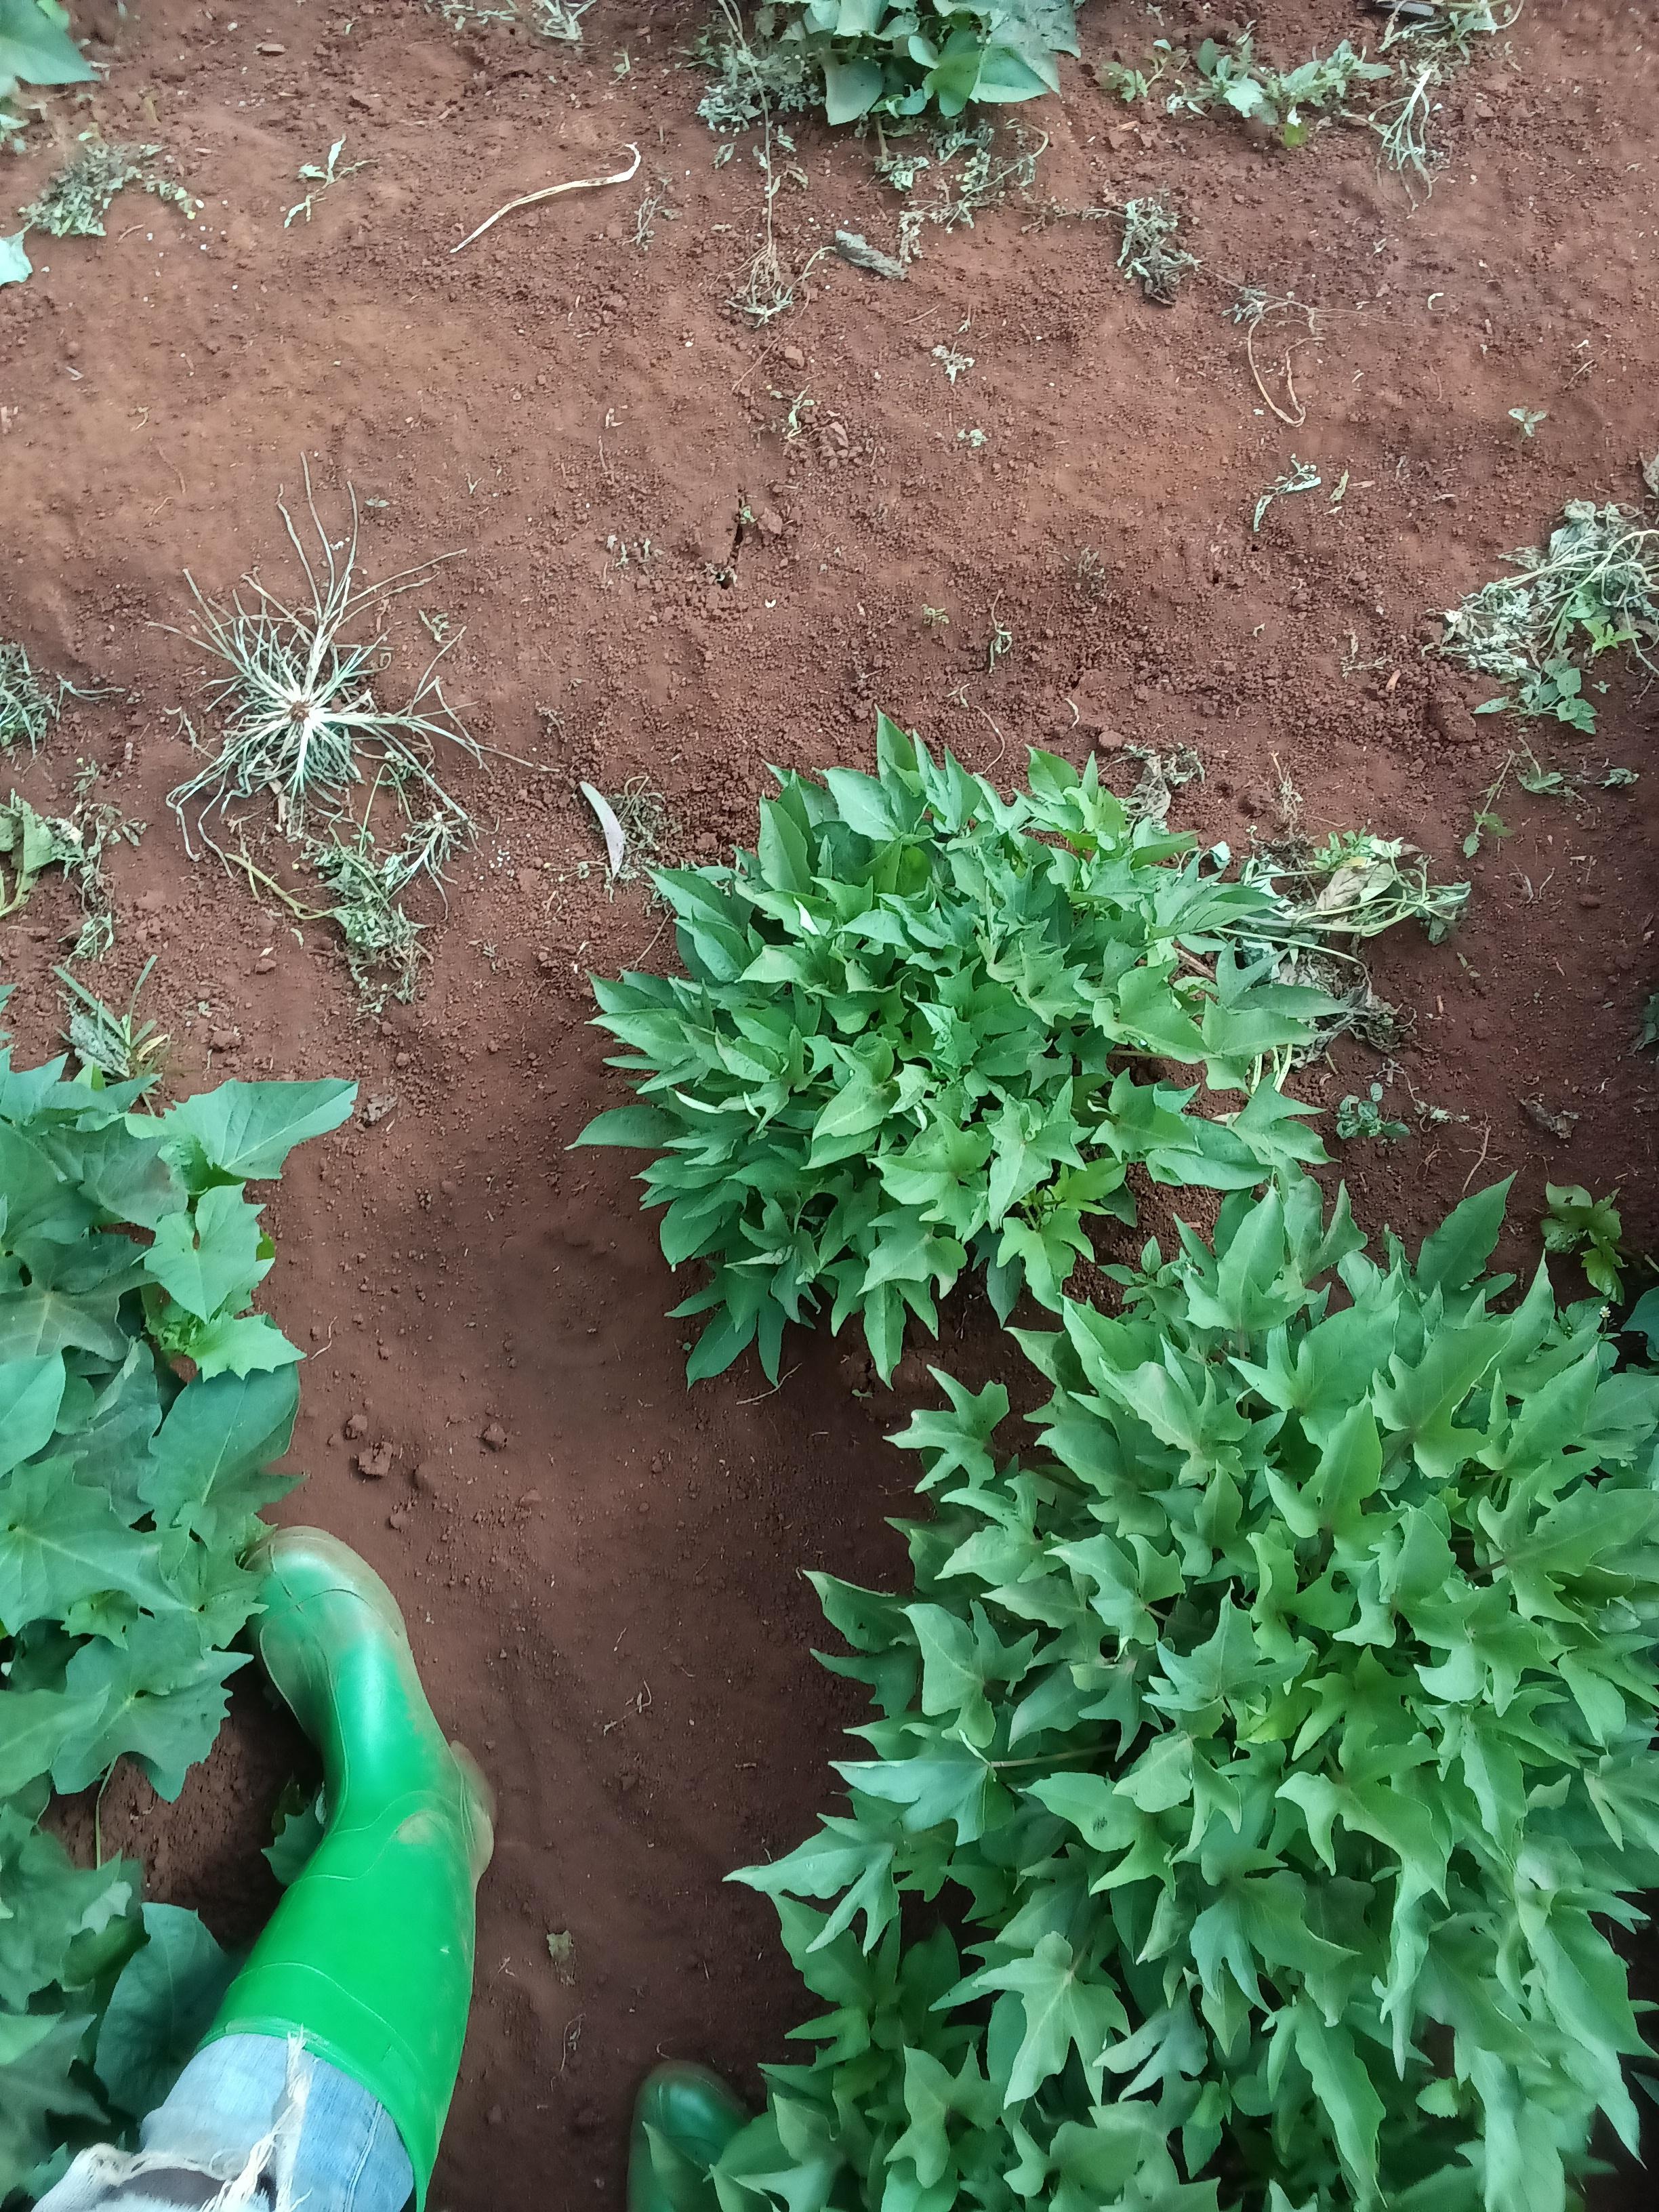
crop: sweet potato
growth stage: vegetative
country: Kenya
